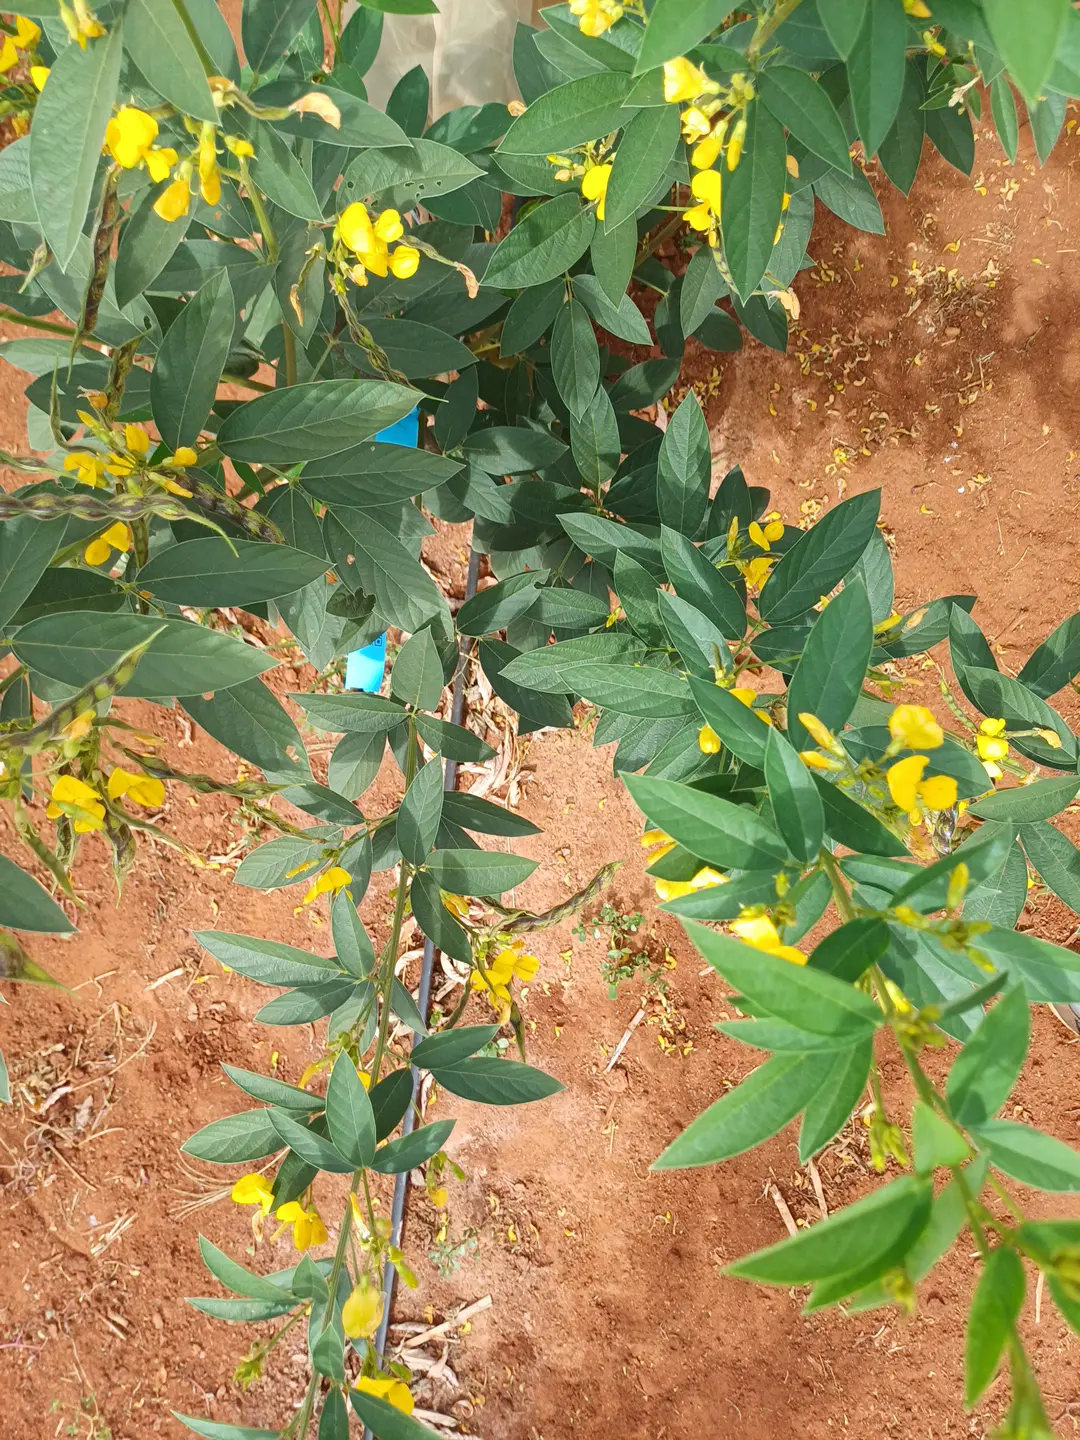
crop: pigeonpea
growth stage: development pod
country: Kenya
